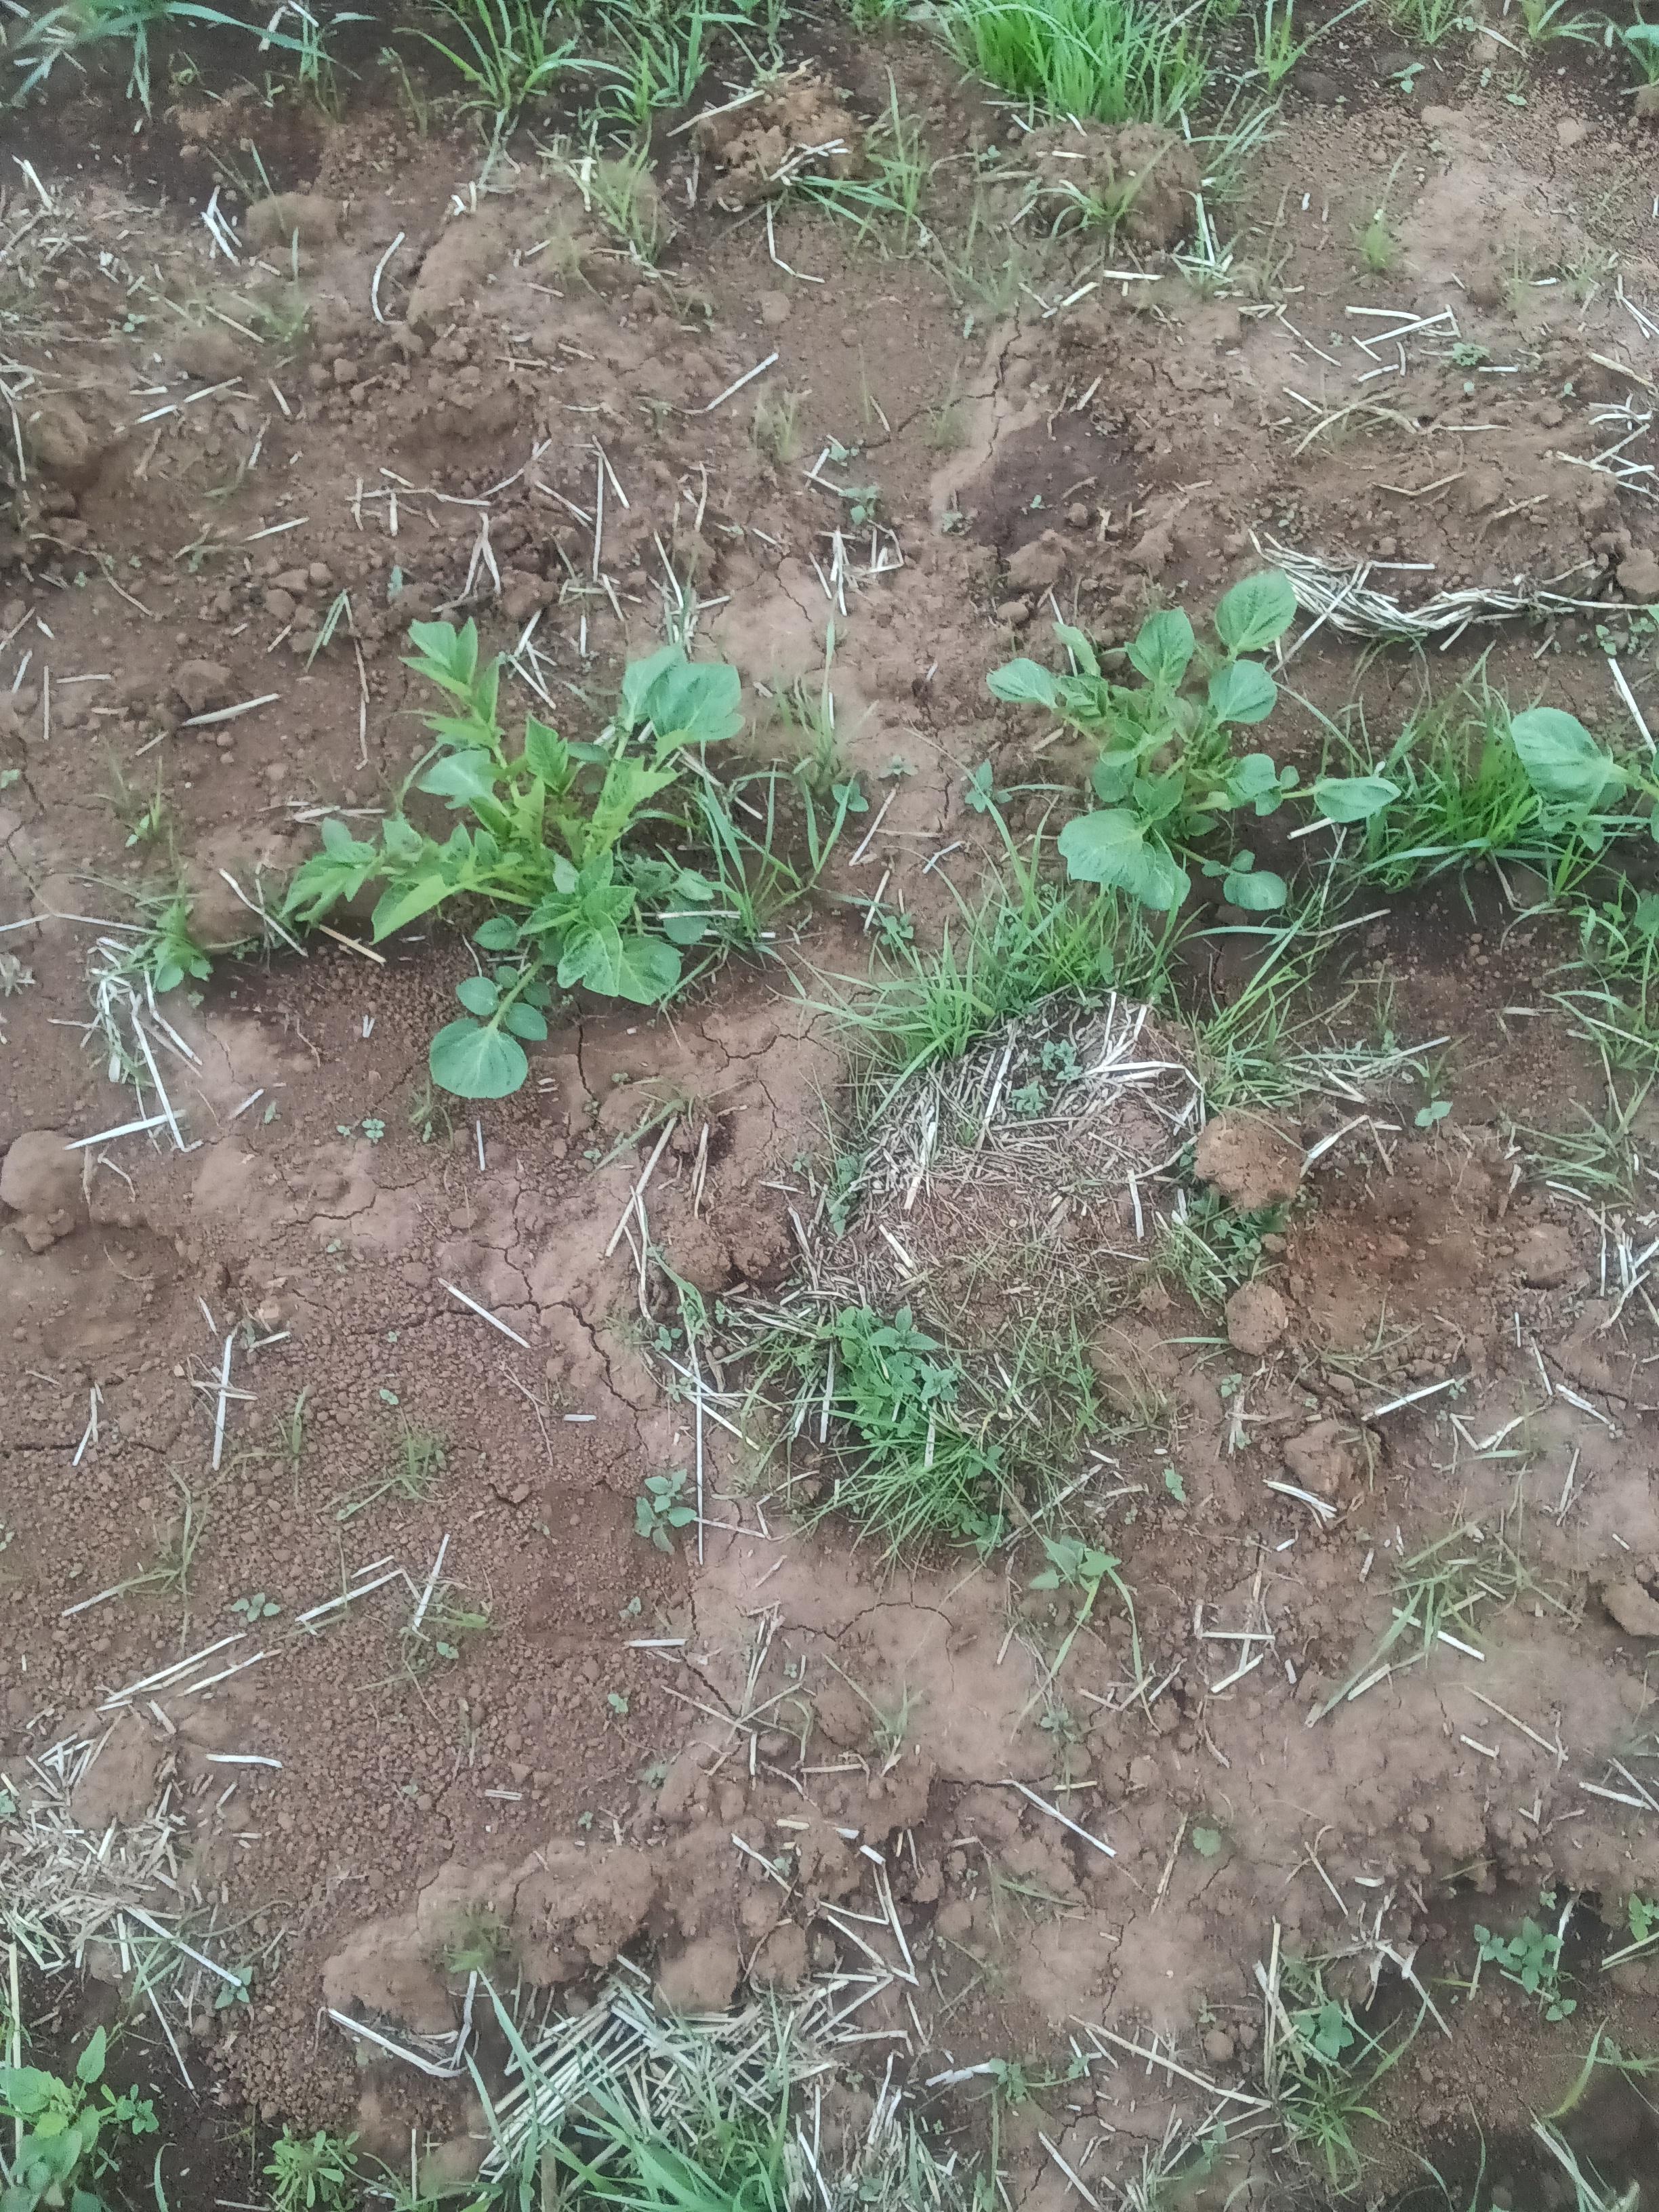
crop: potato
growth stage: emergence
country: Kenya
